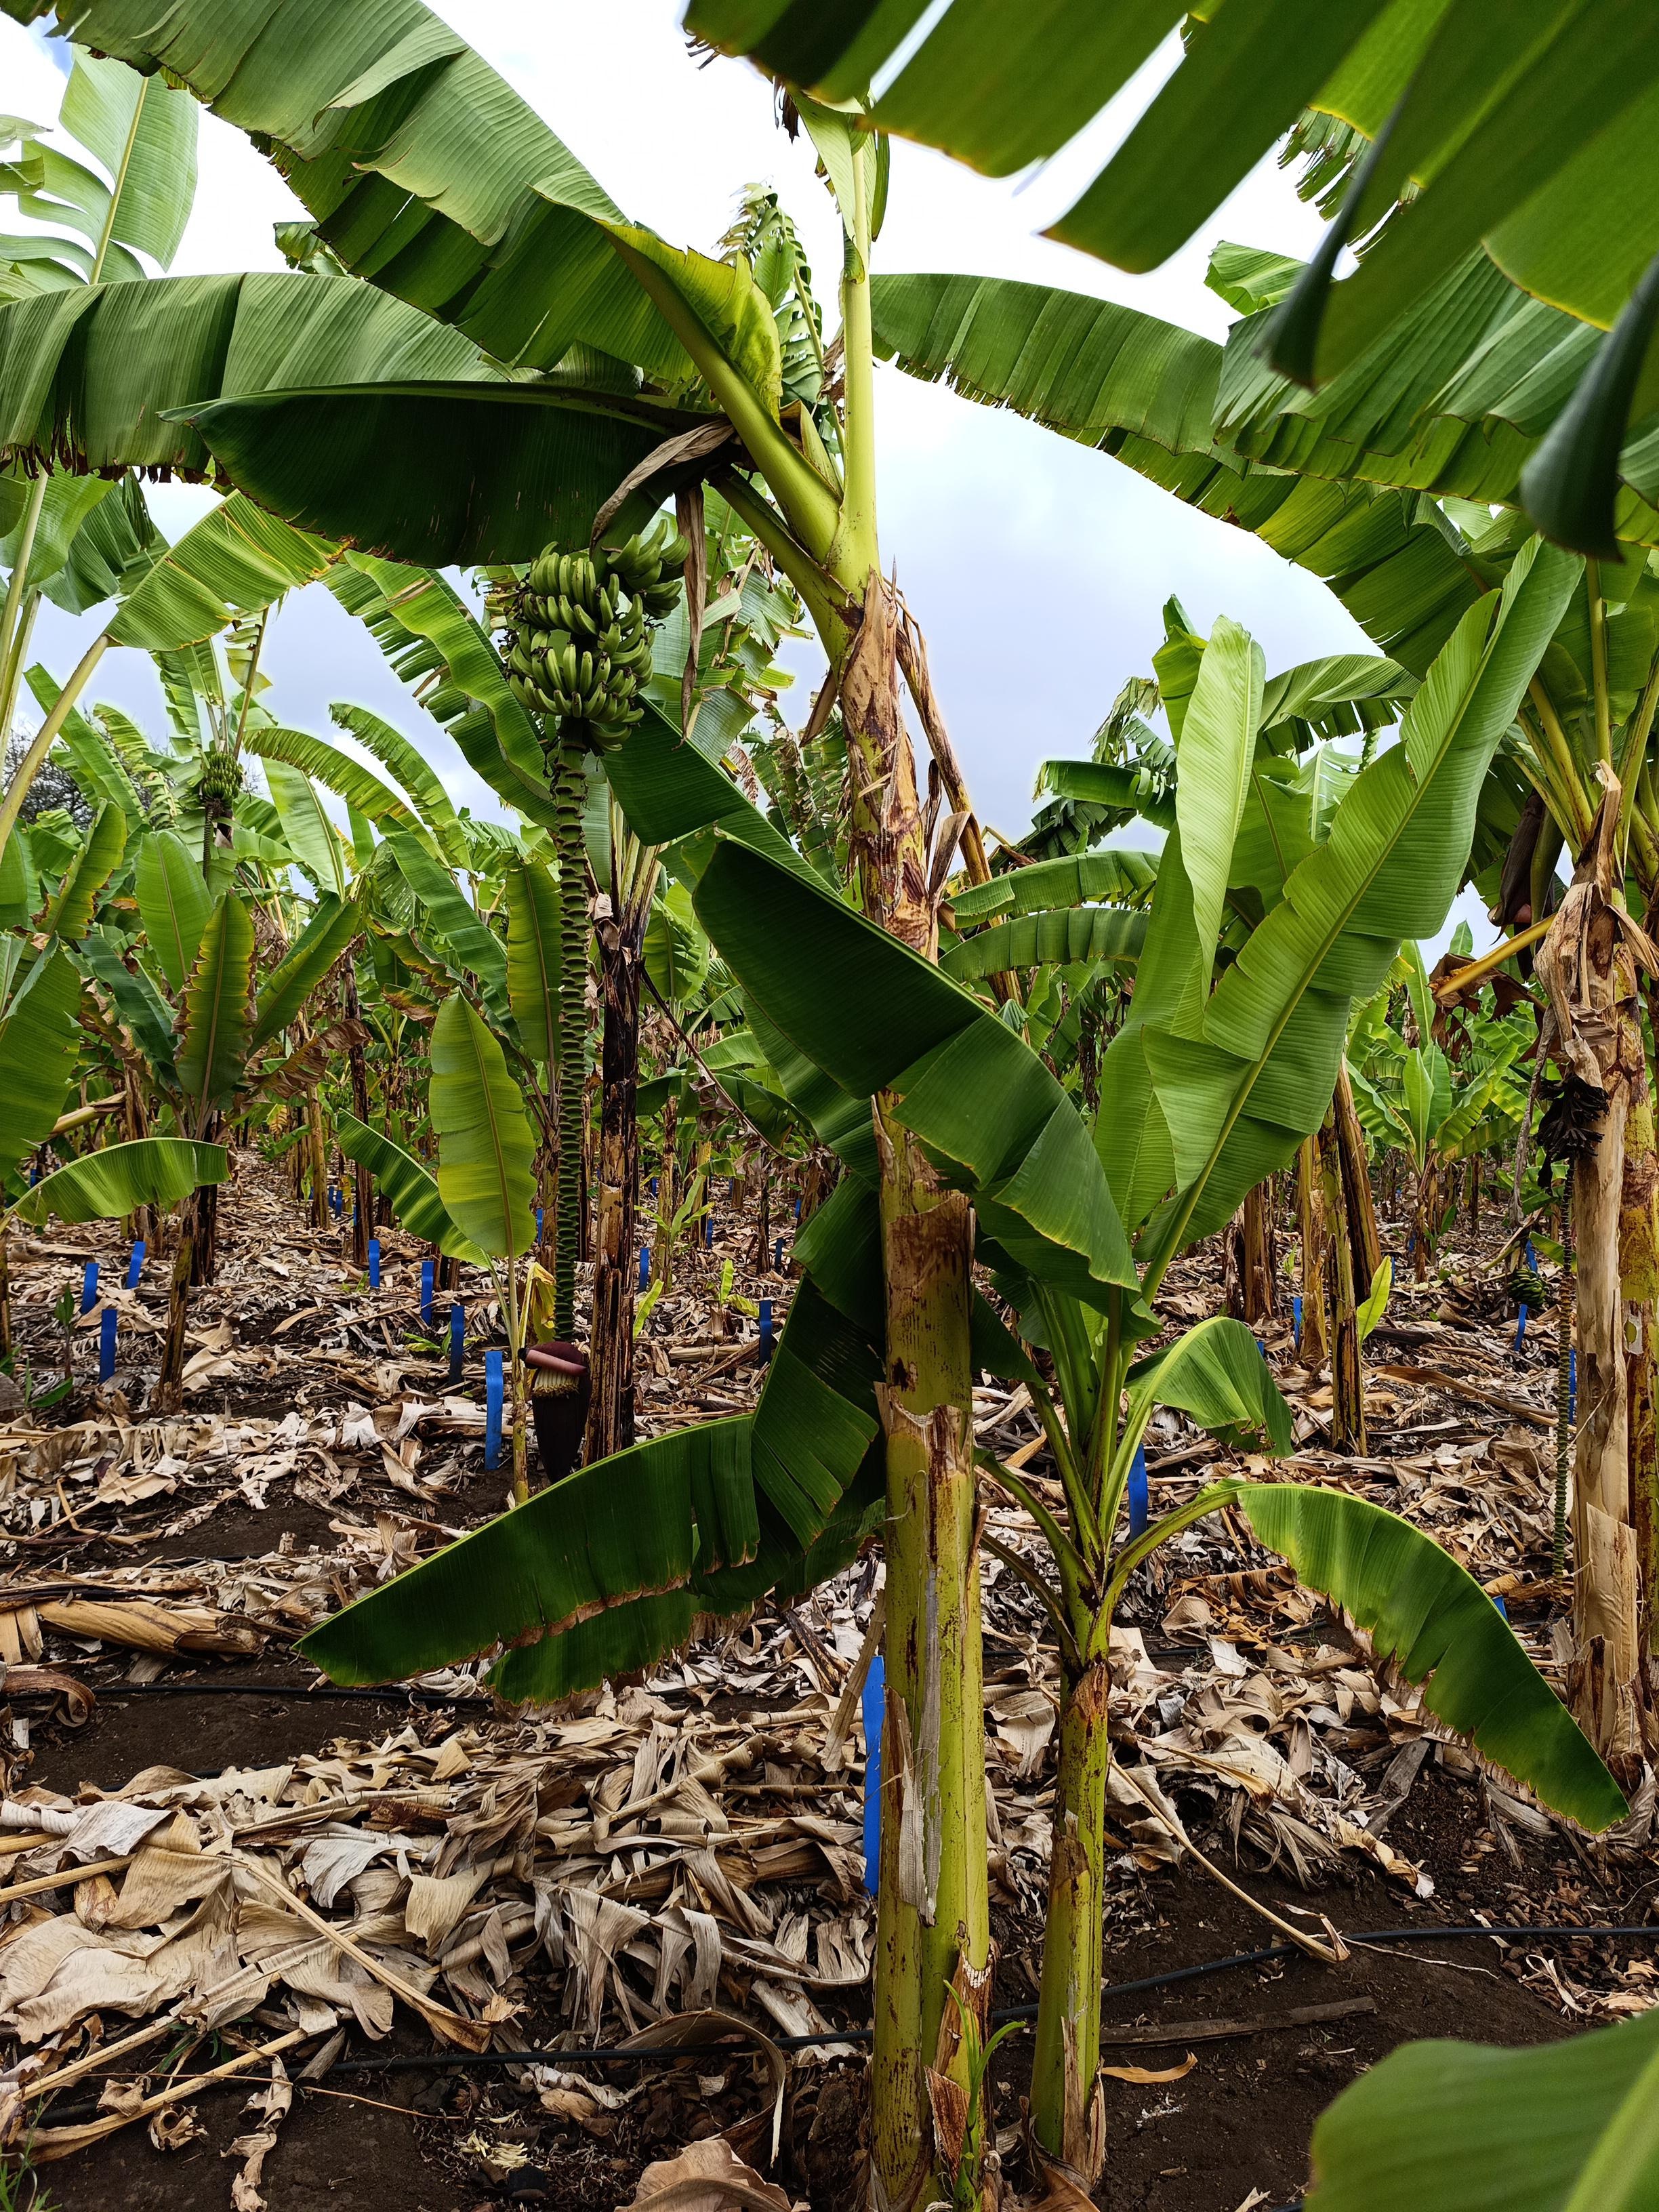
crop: banana
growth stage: development fruit
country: Tanzania
